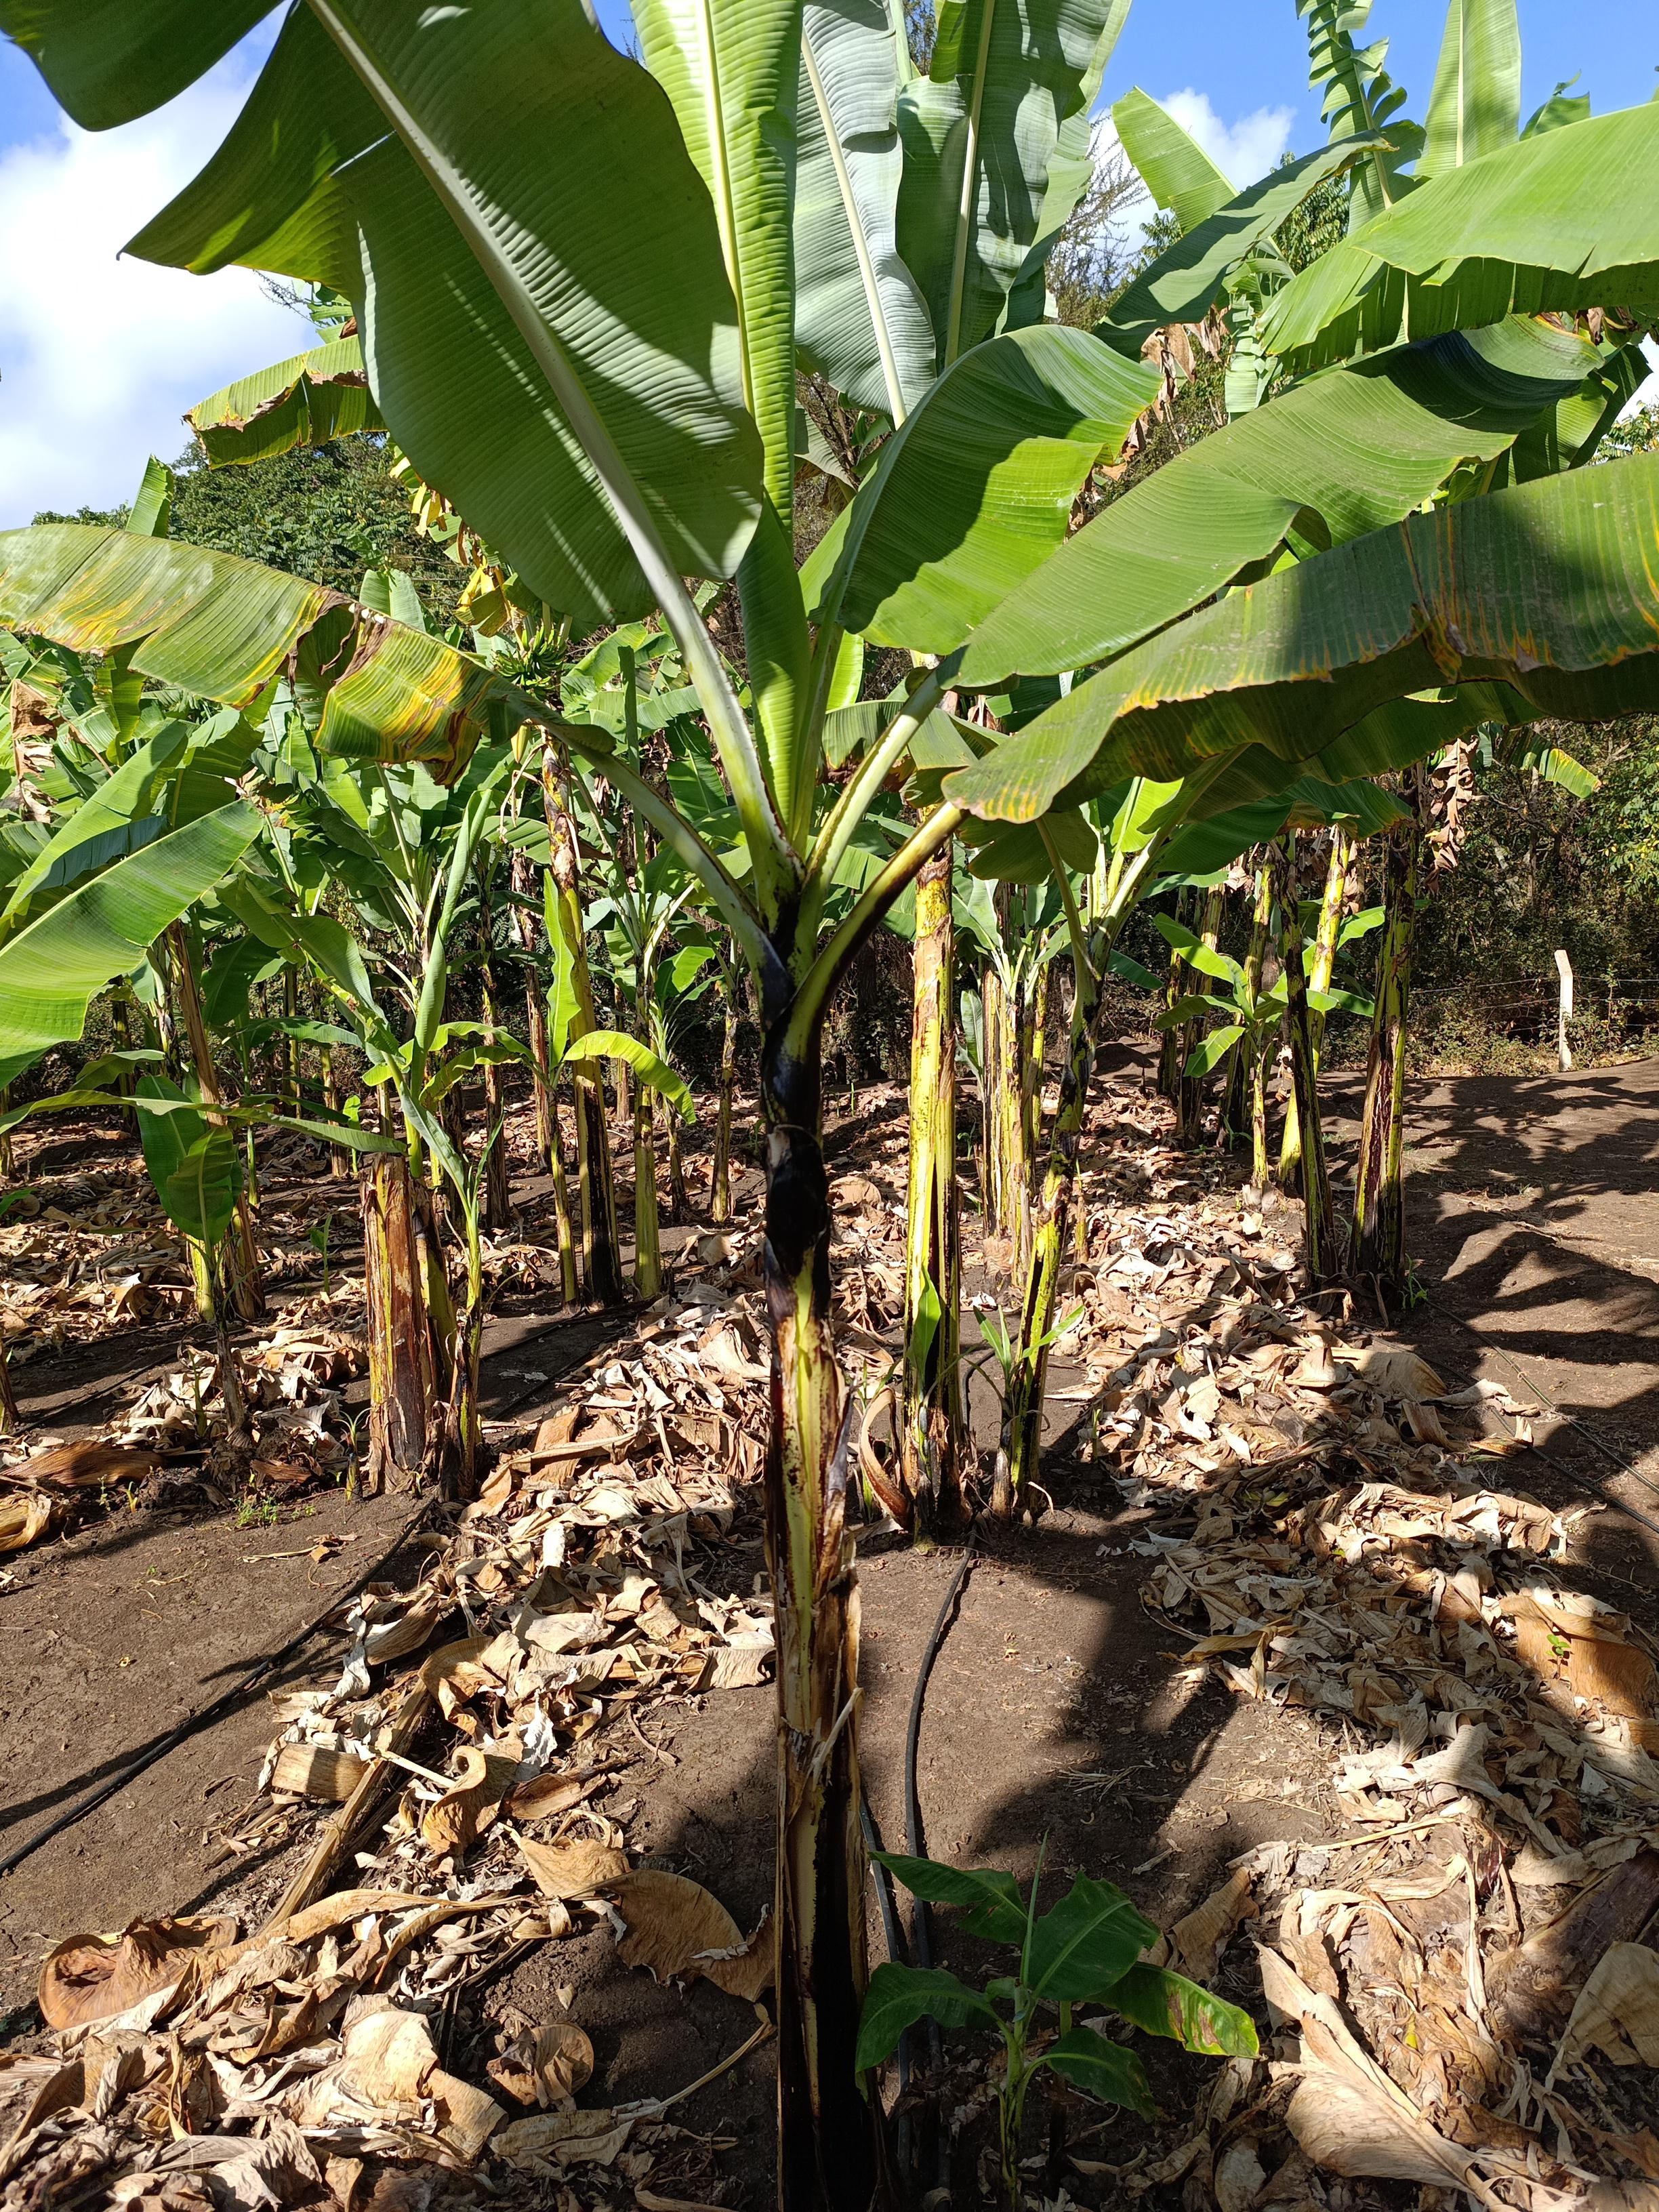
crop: banana
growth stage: vegetative
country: Tanzania
